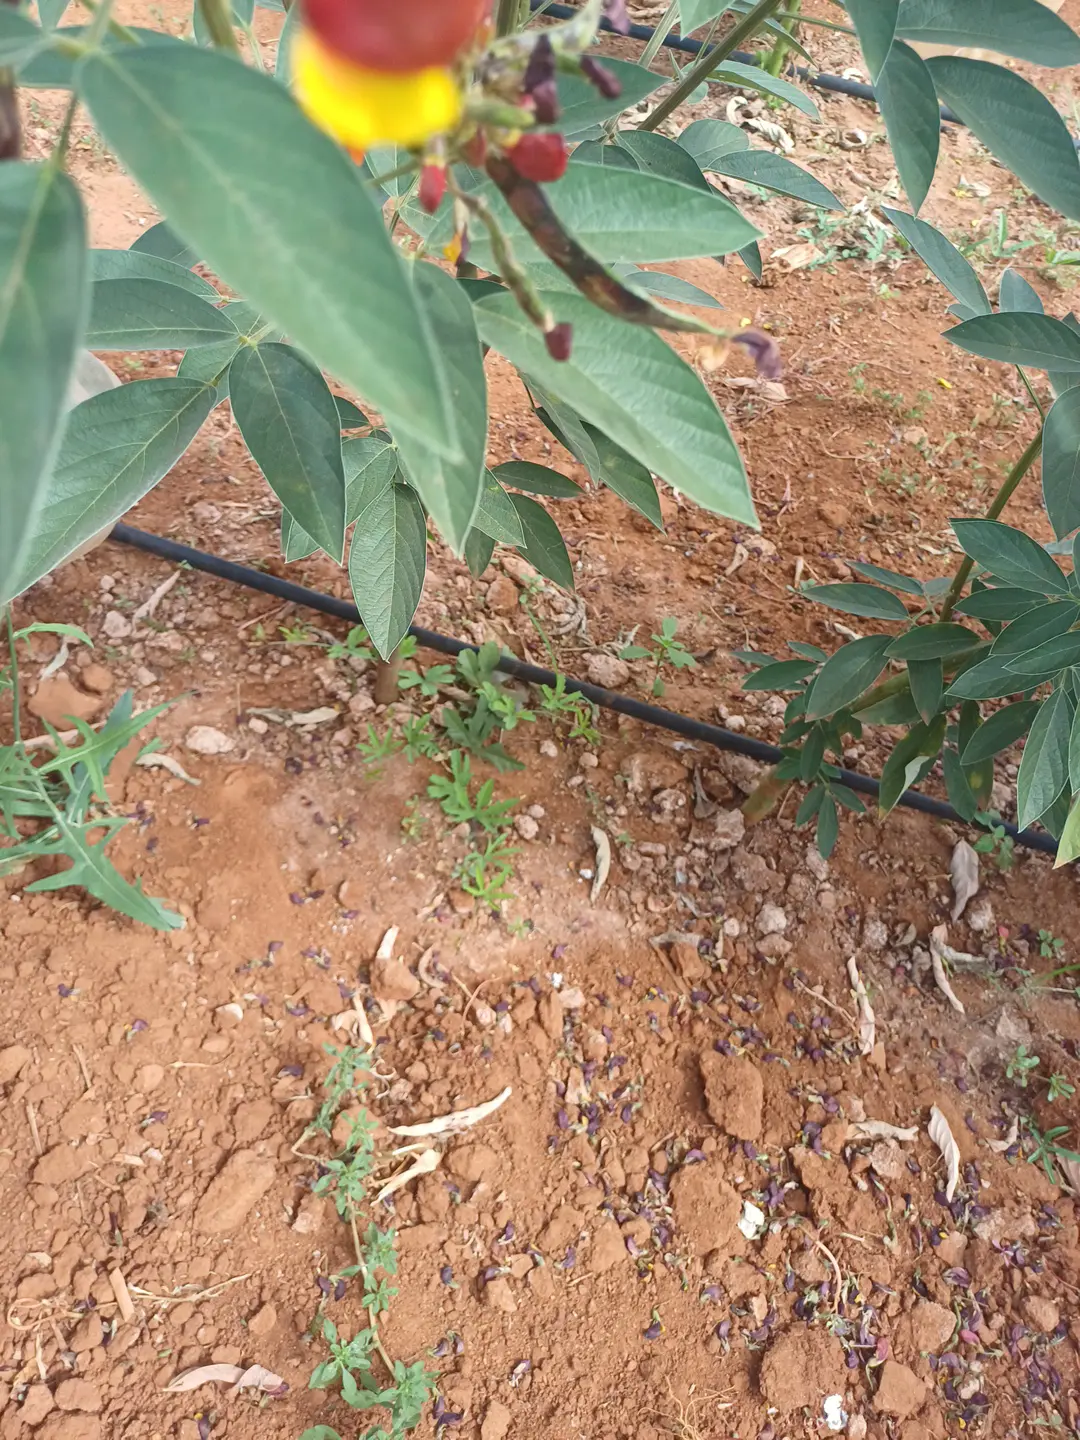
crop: pigeonpea
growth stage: development pod
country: Kenya
